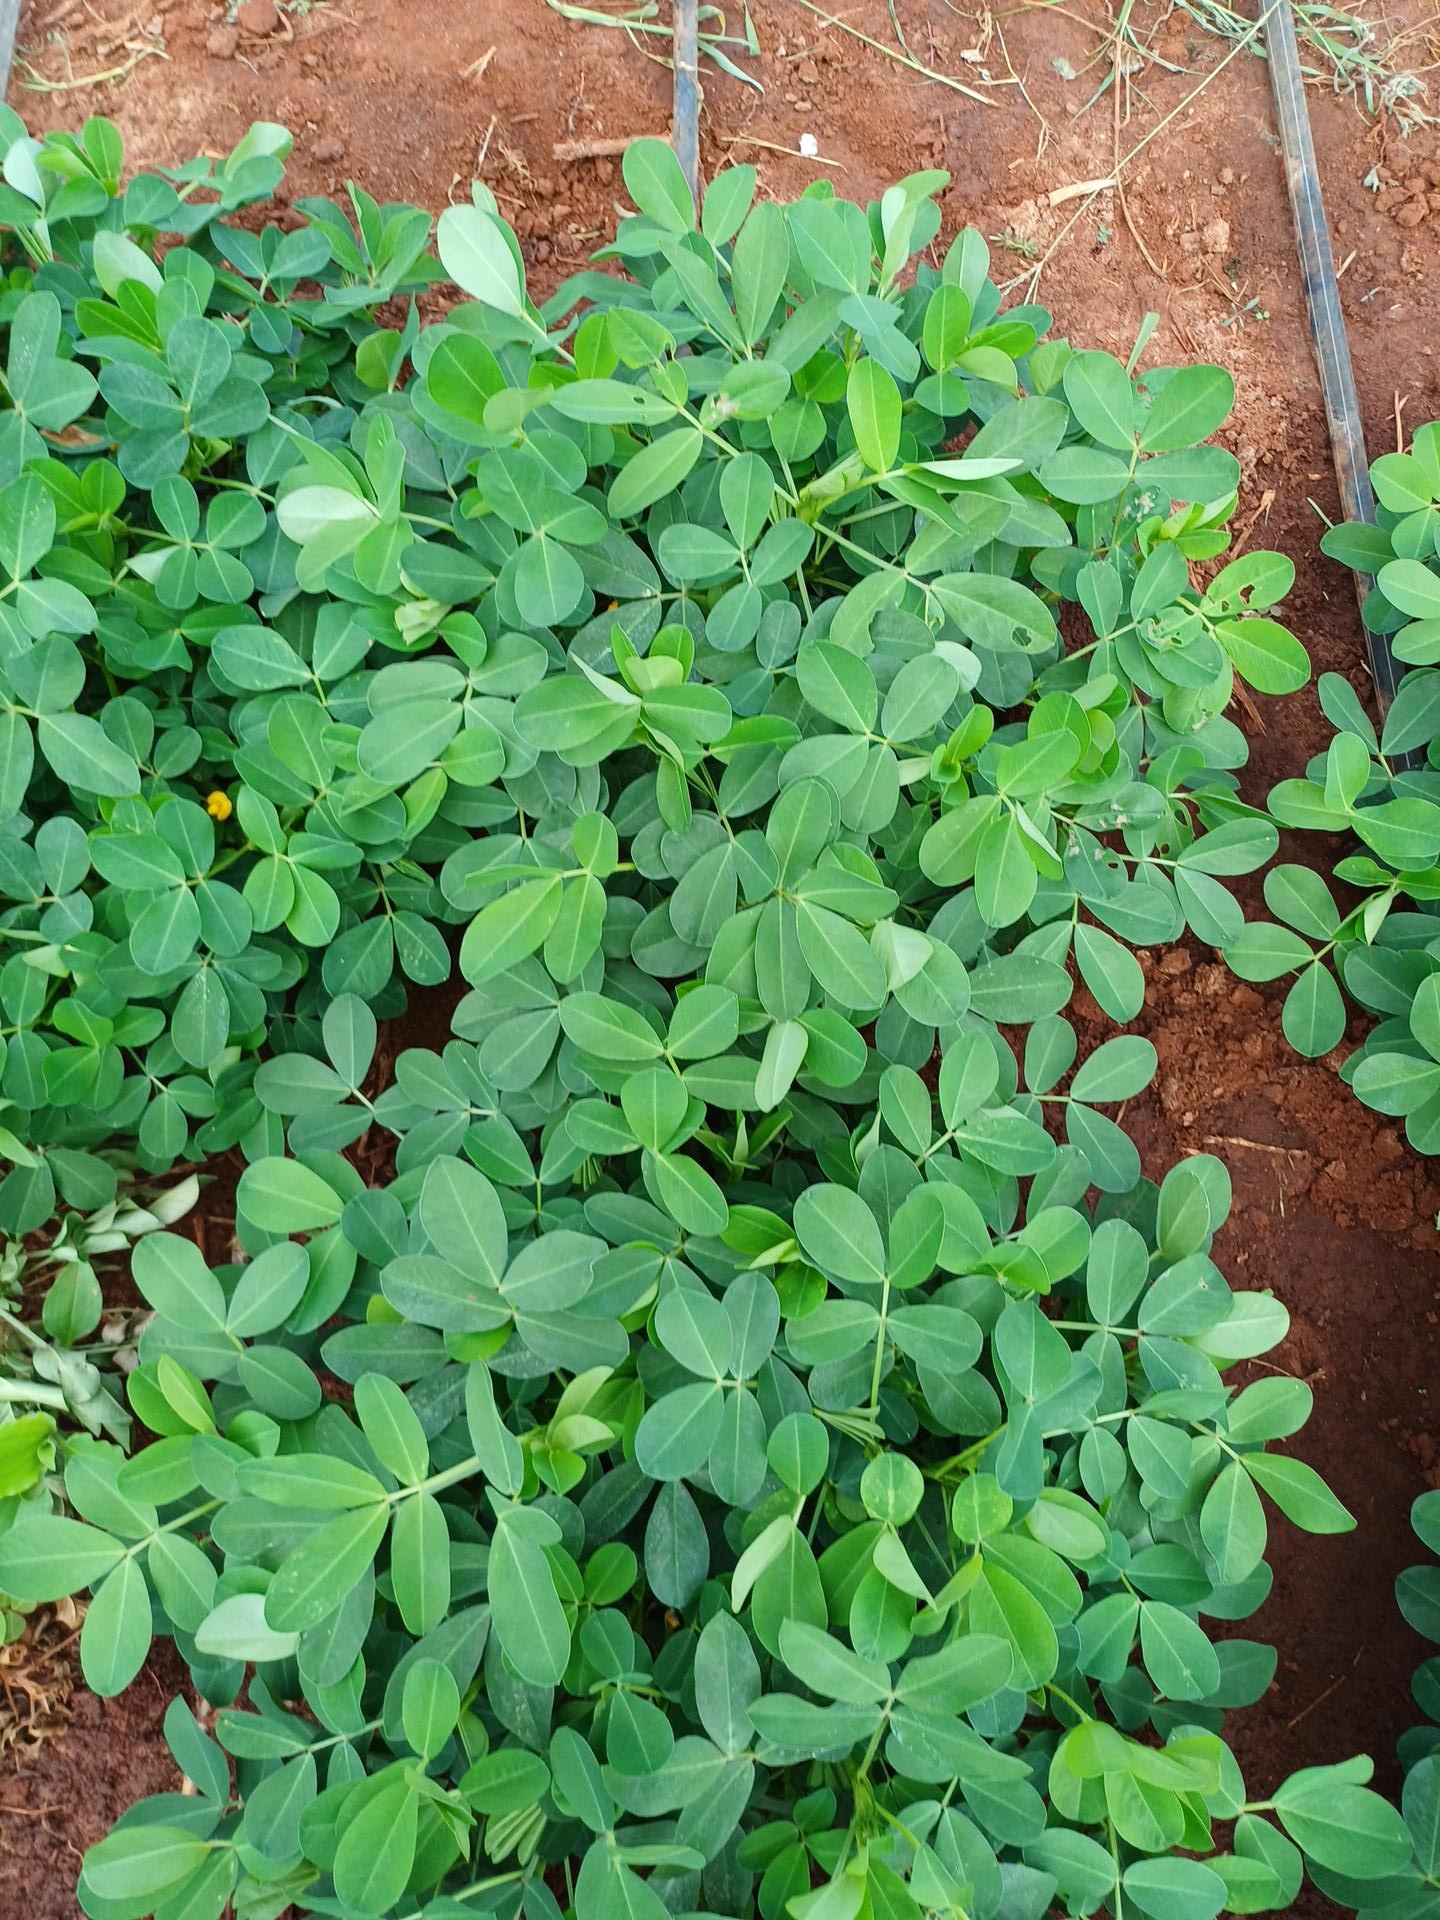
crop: groundnut
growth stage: flowering
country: Kenya
